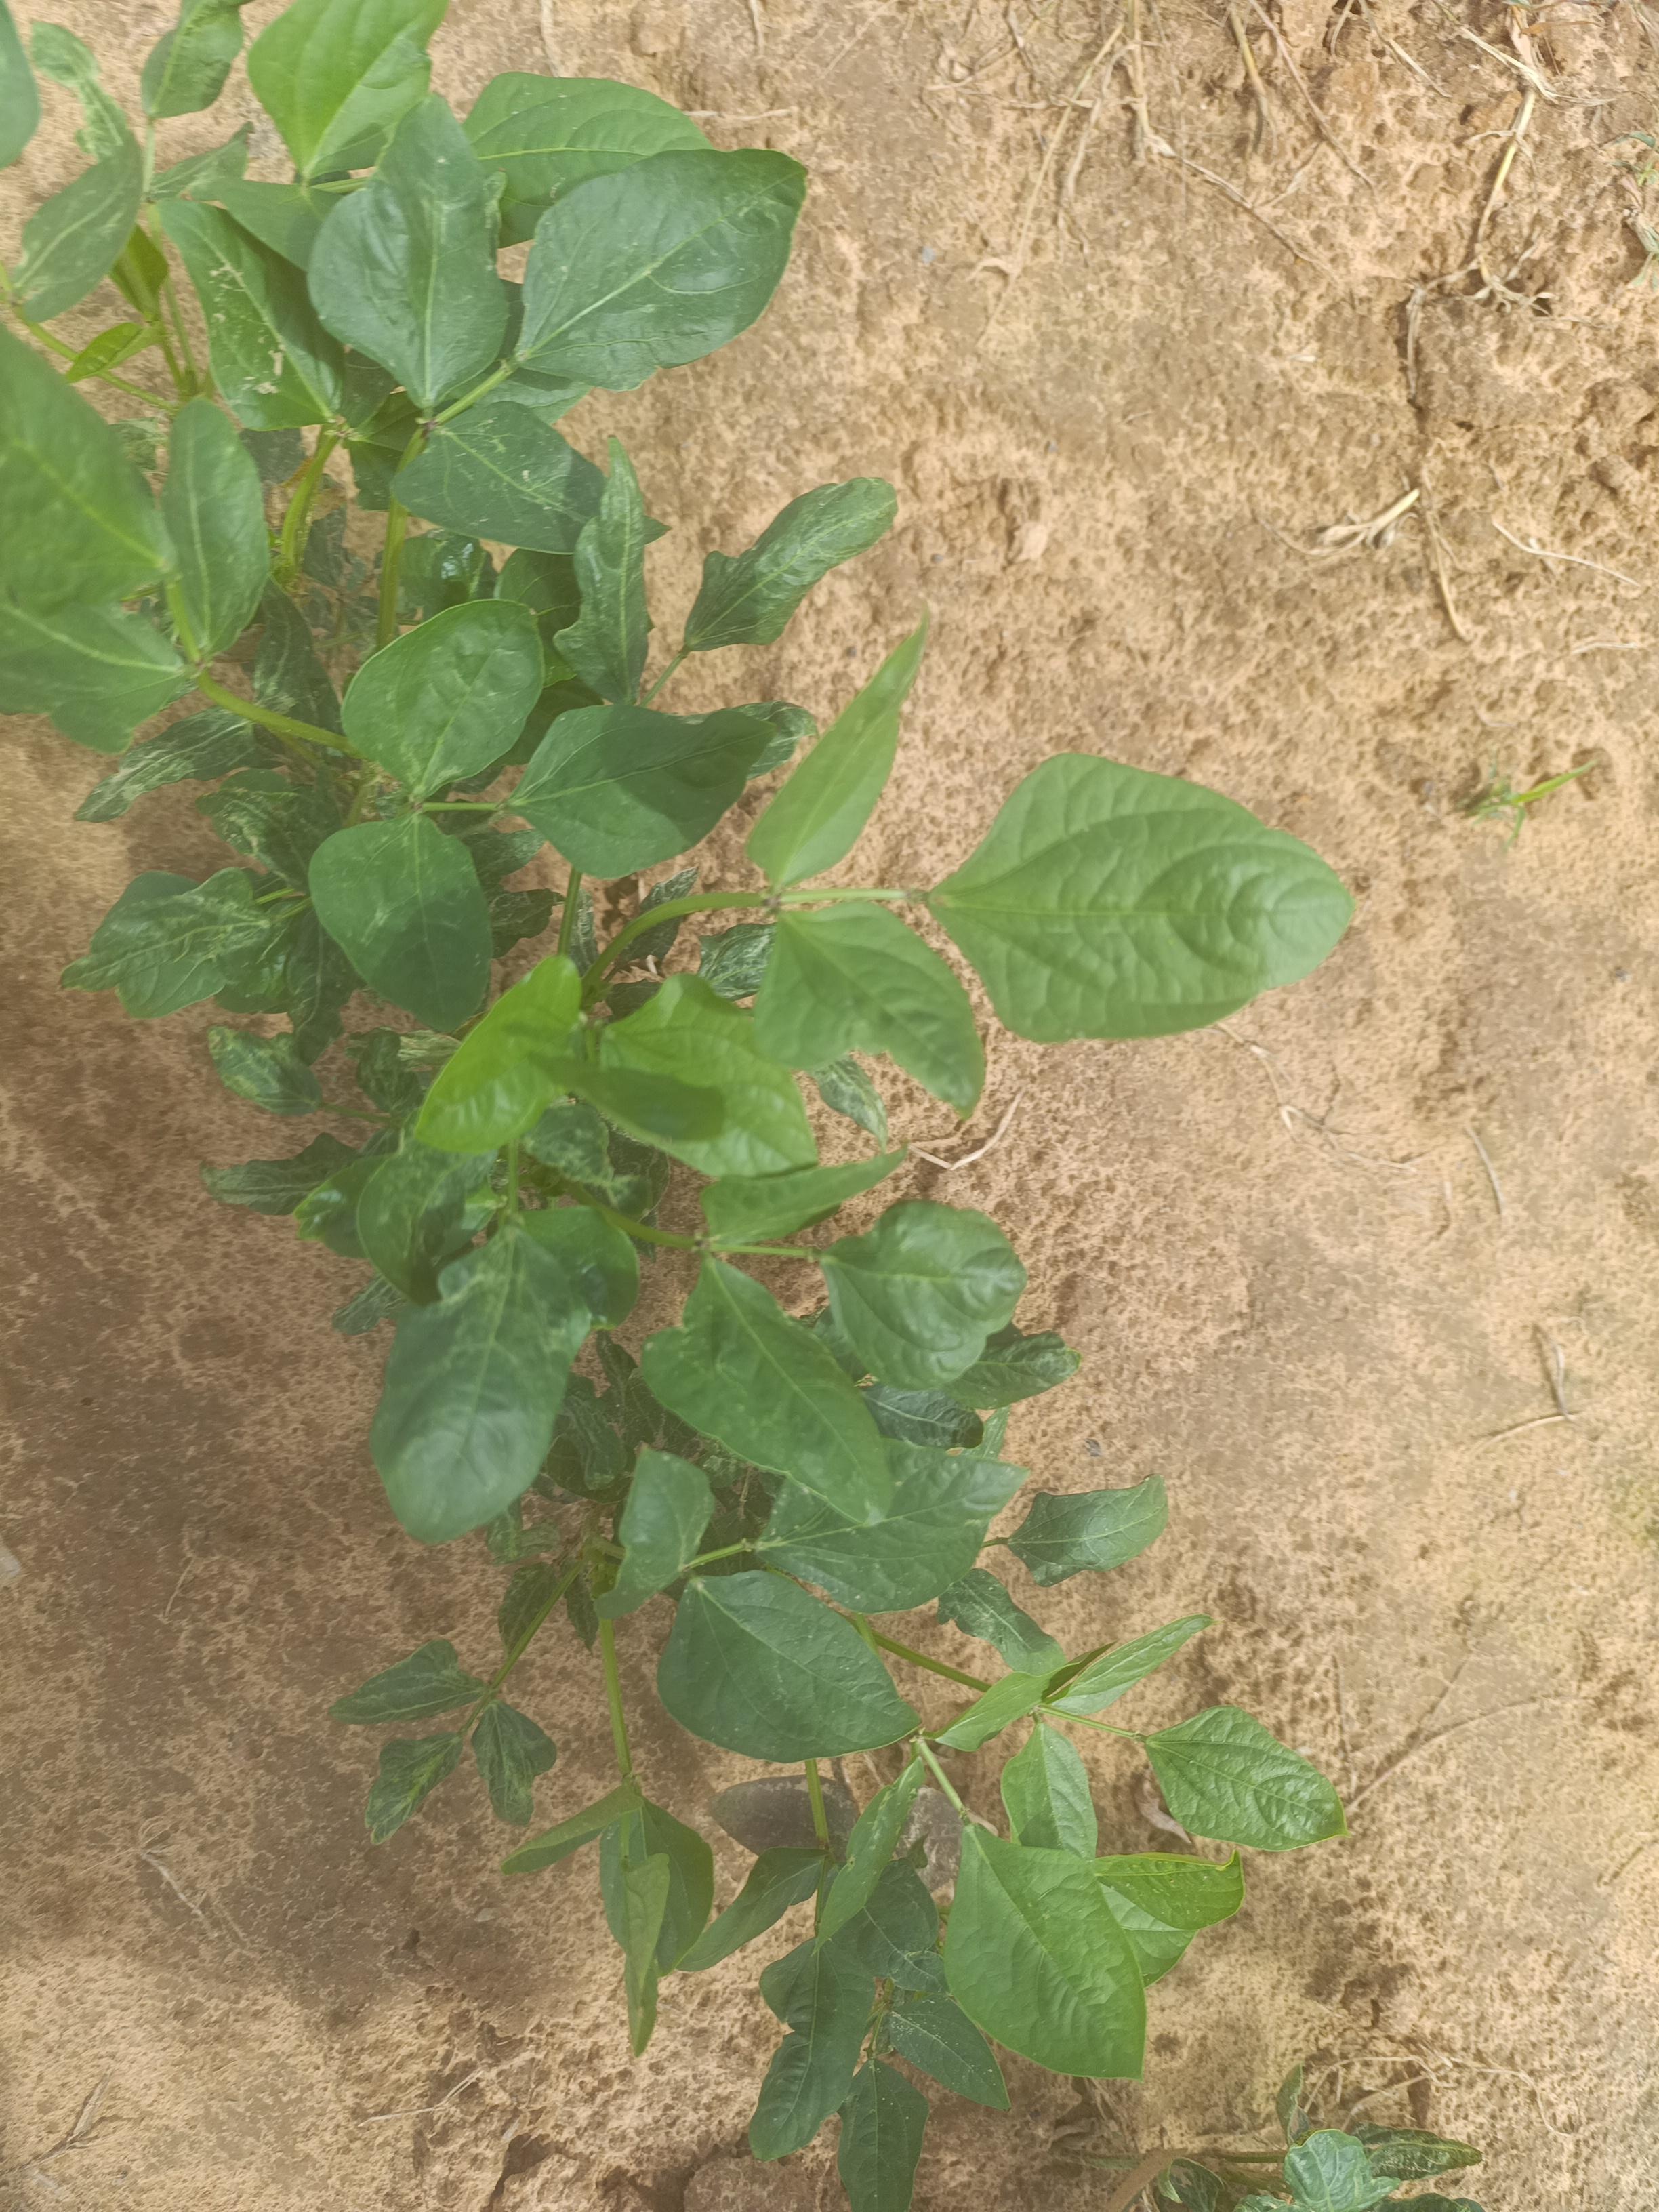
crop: cowpea
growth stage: emergence
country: Nigeria
